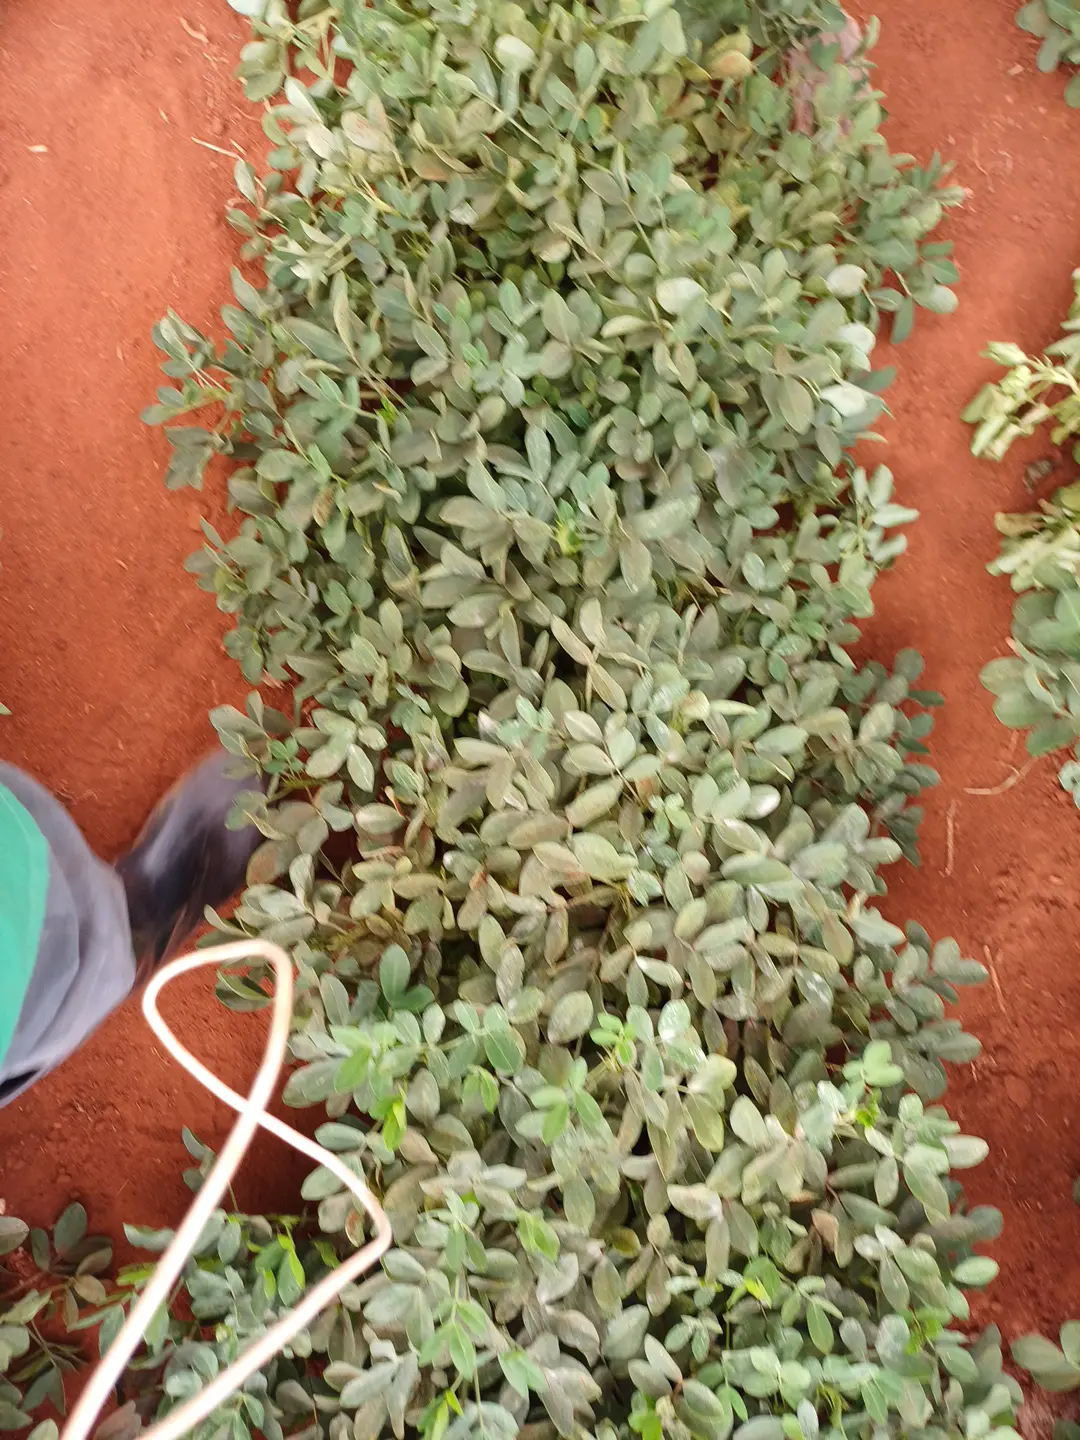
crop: groundnut
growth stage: pegging
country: Kenya
